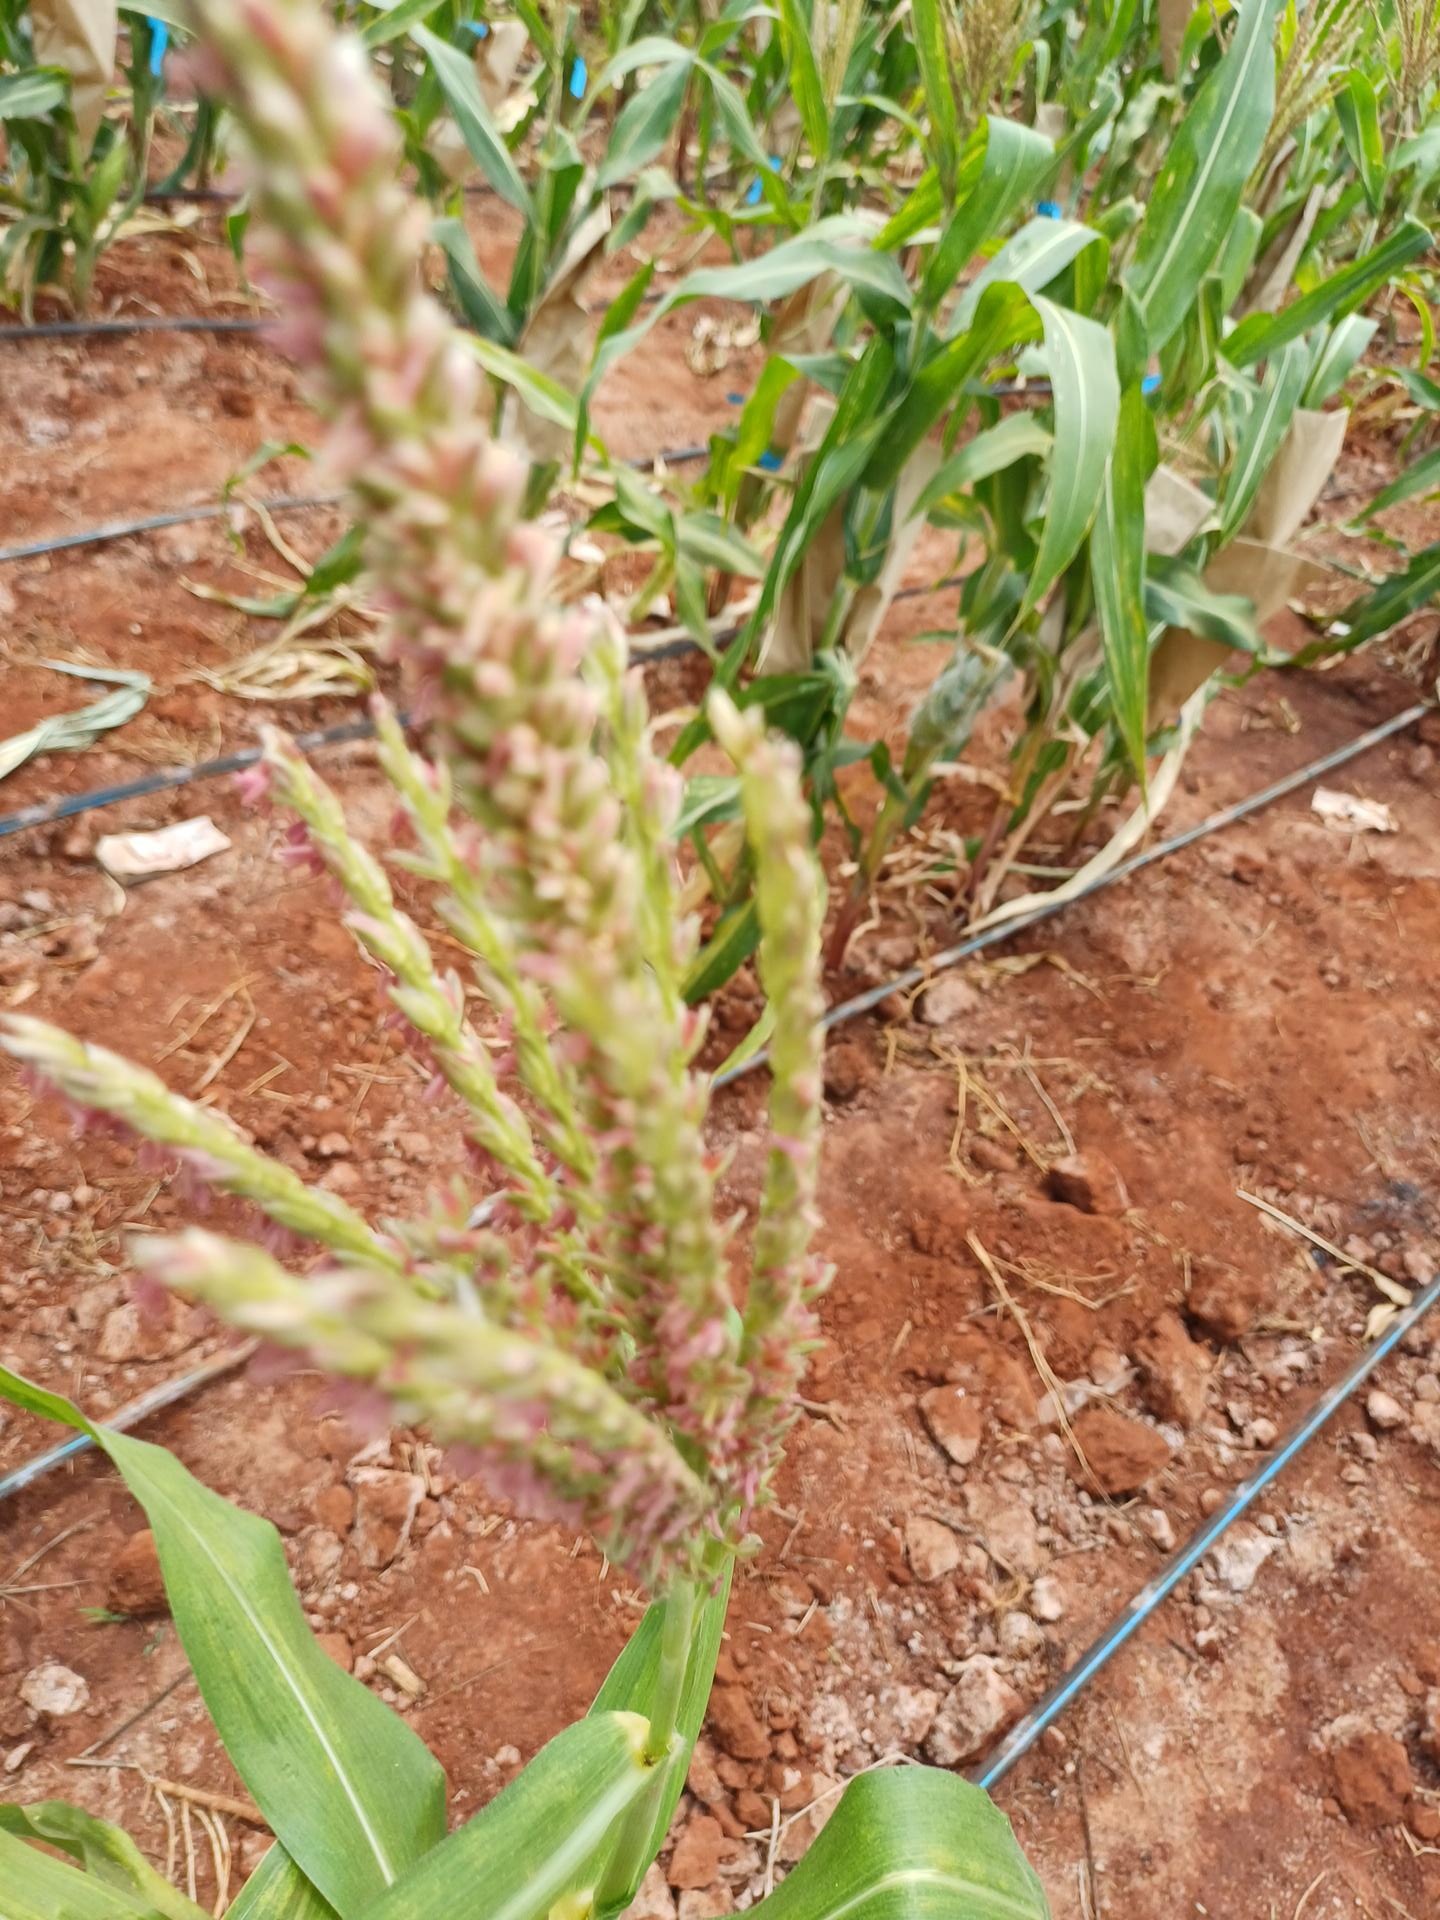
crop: maize
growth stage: flowering
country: Kenya
